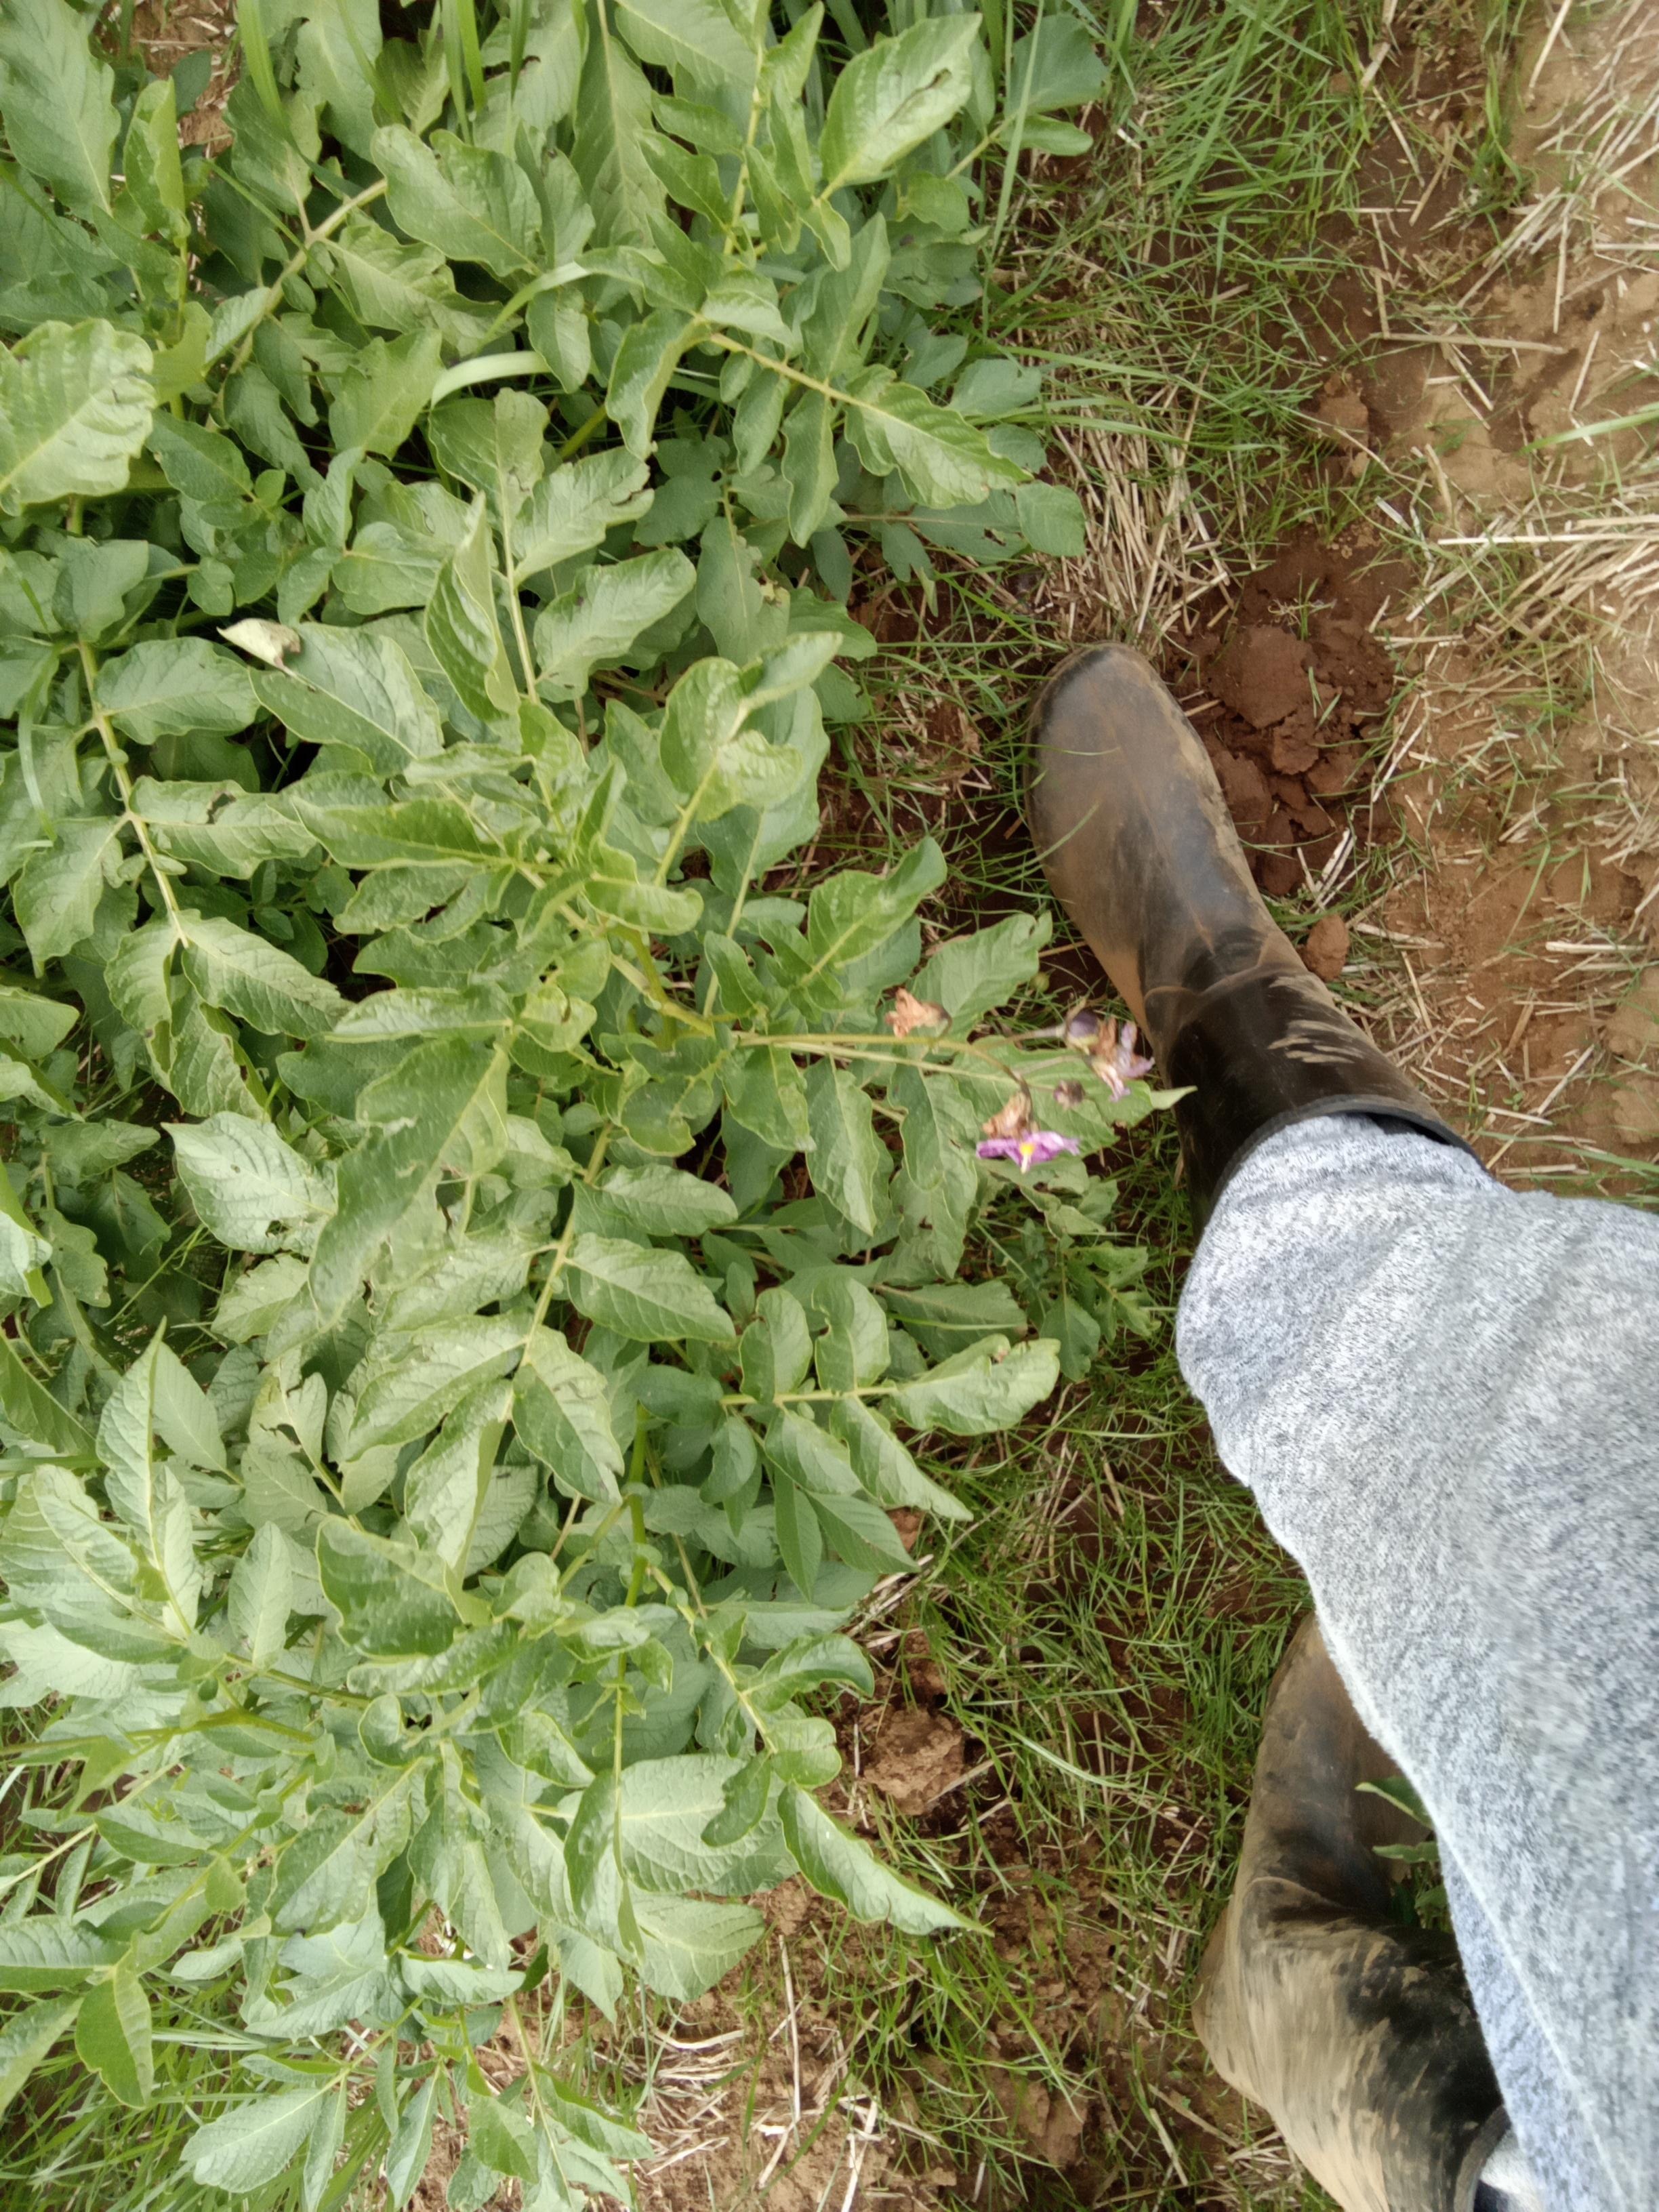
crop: potato
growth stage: flowering
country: Kenya
